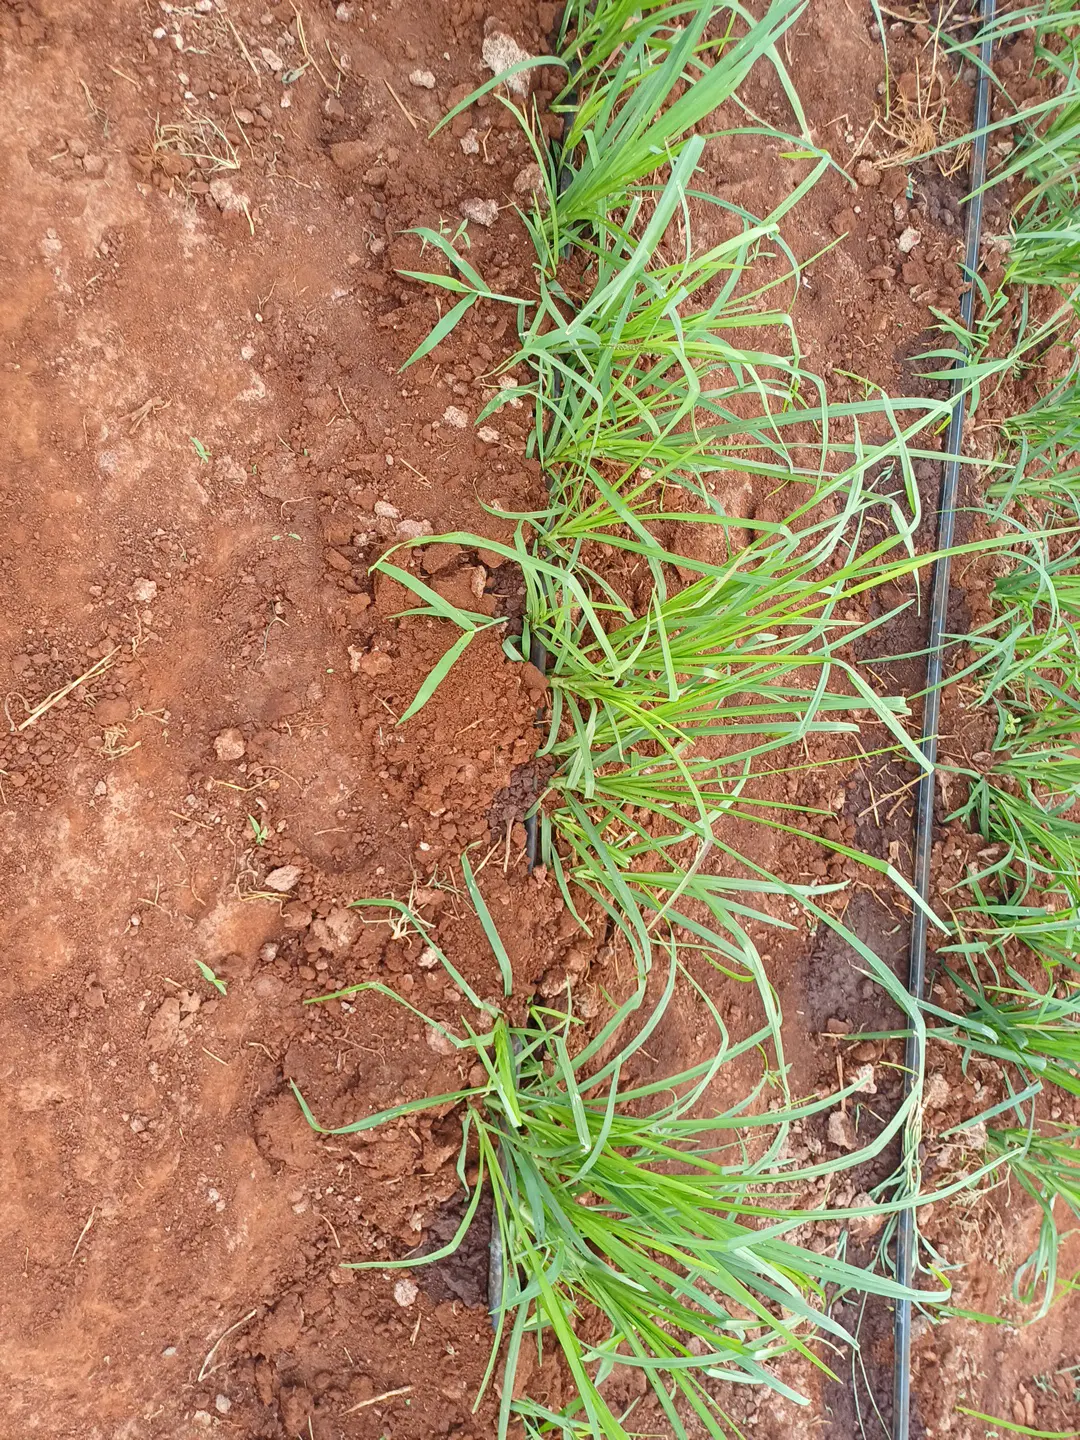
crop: finger millet
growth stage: elongation stem
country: Kenya
